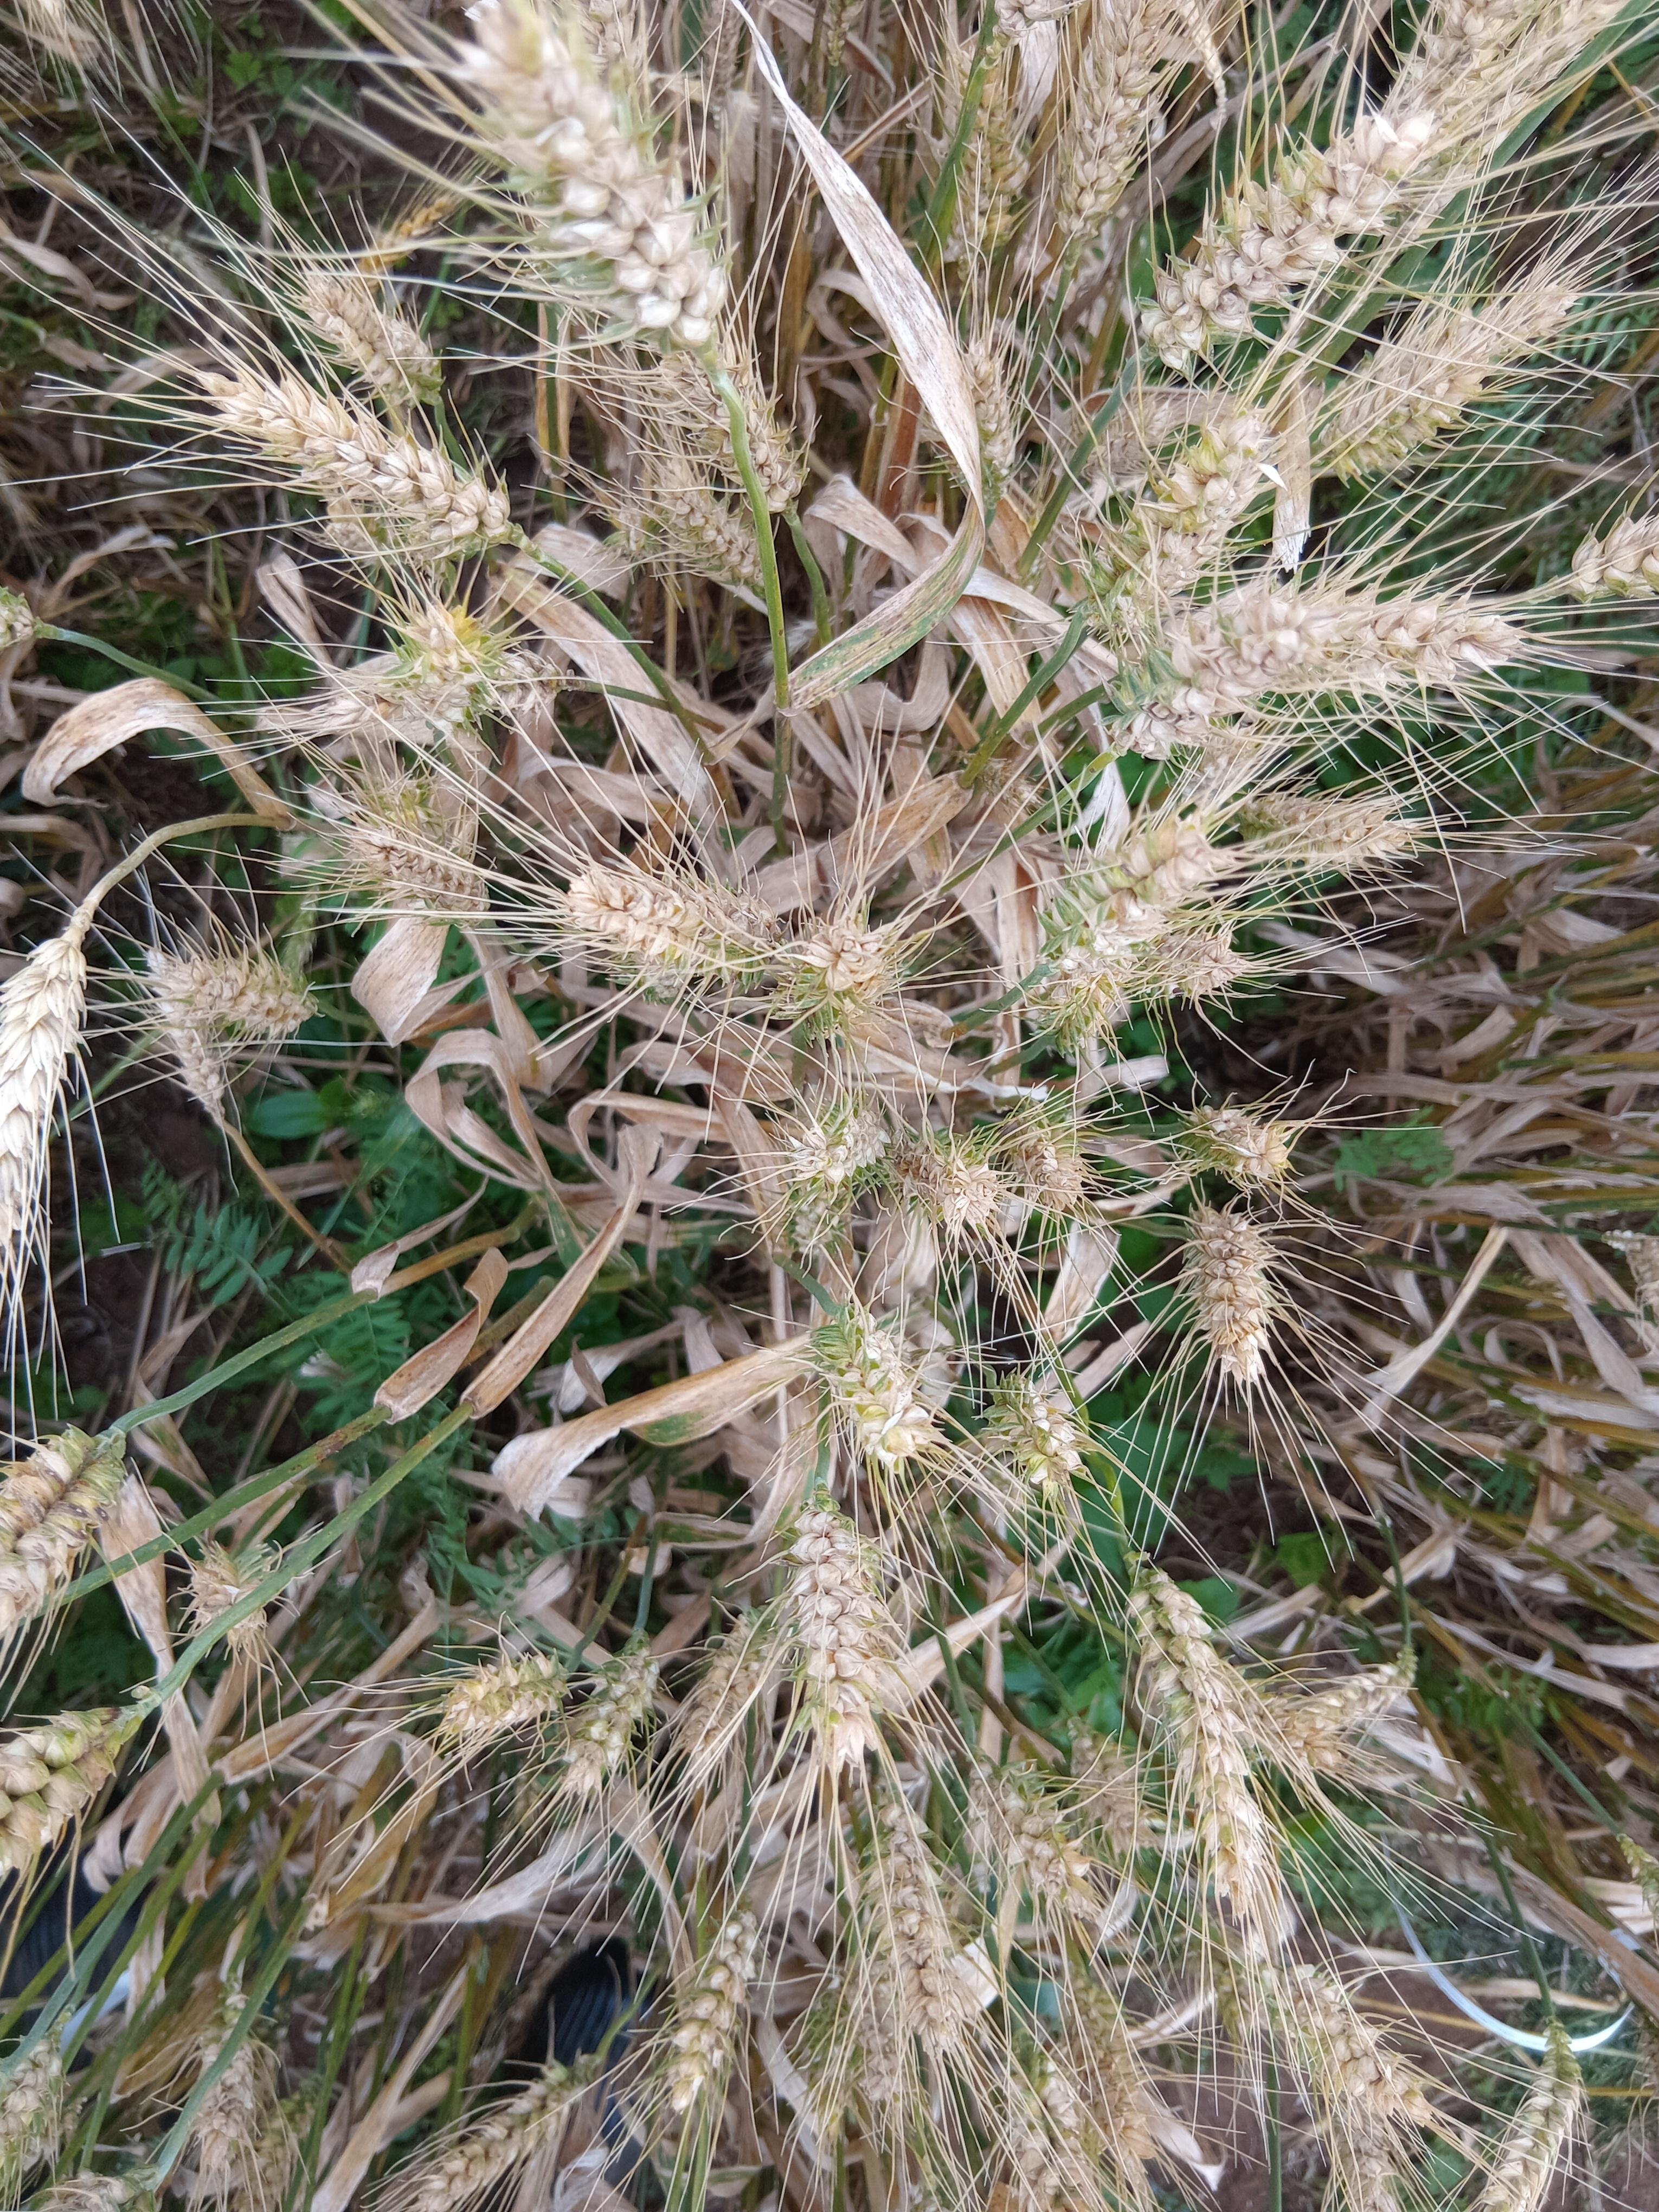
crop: wheat
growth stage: maturity
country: Kenya
